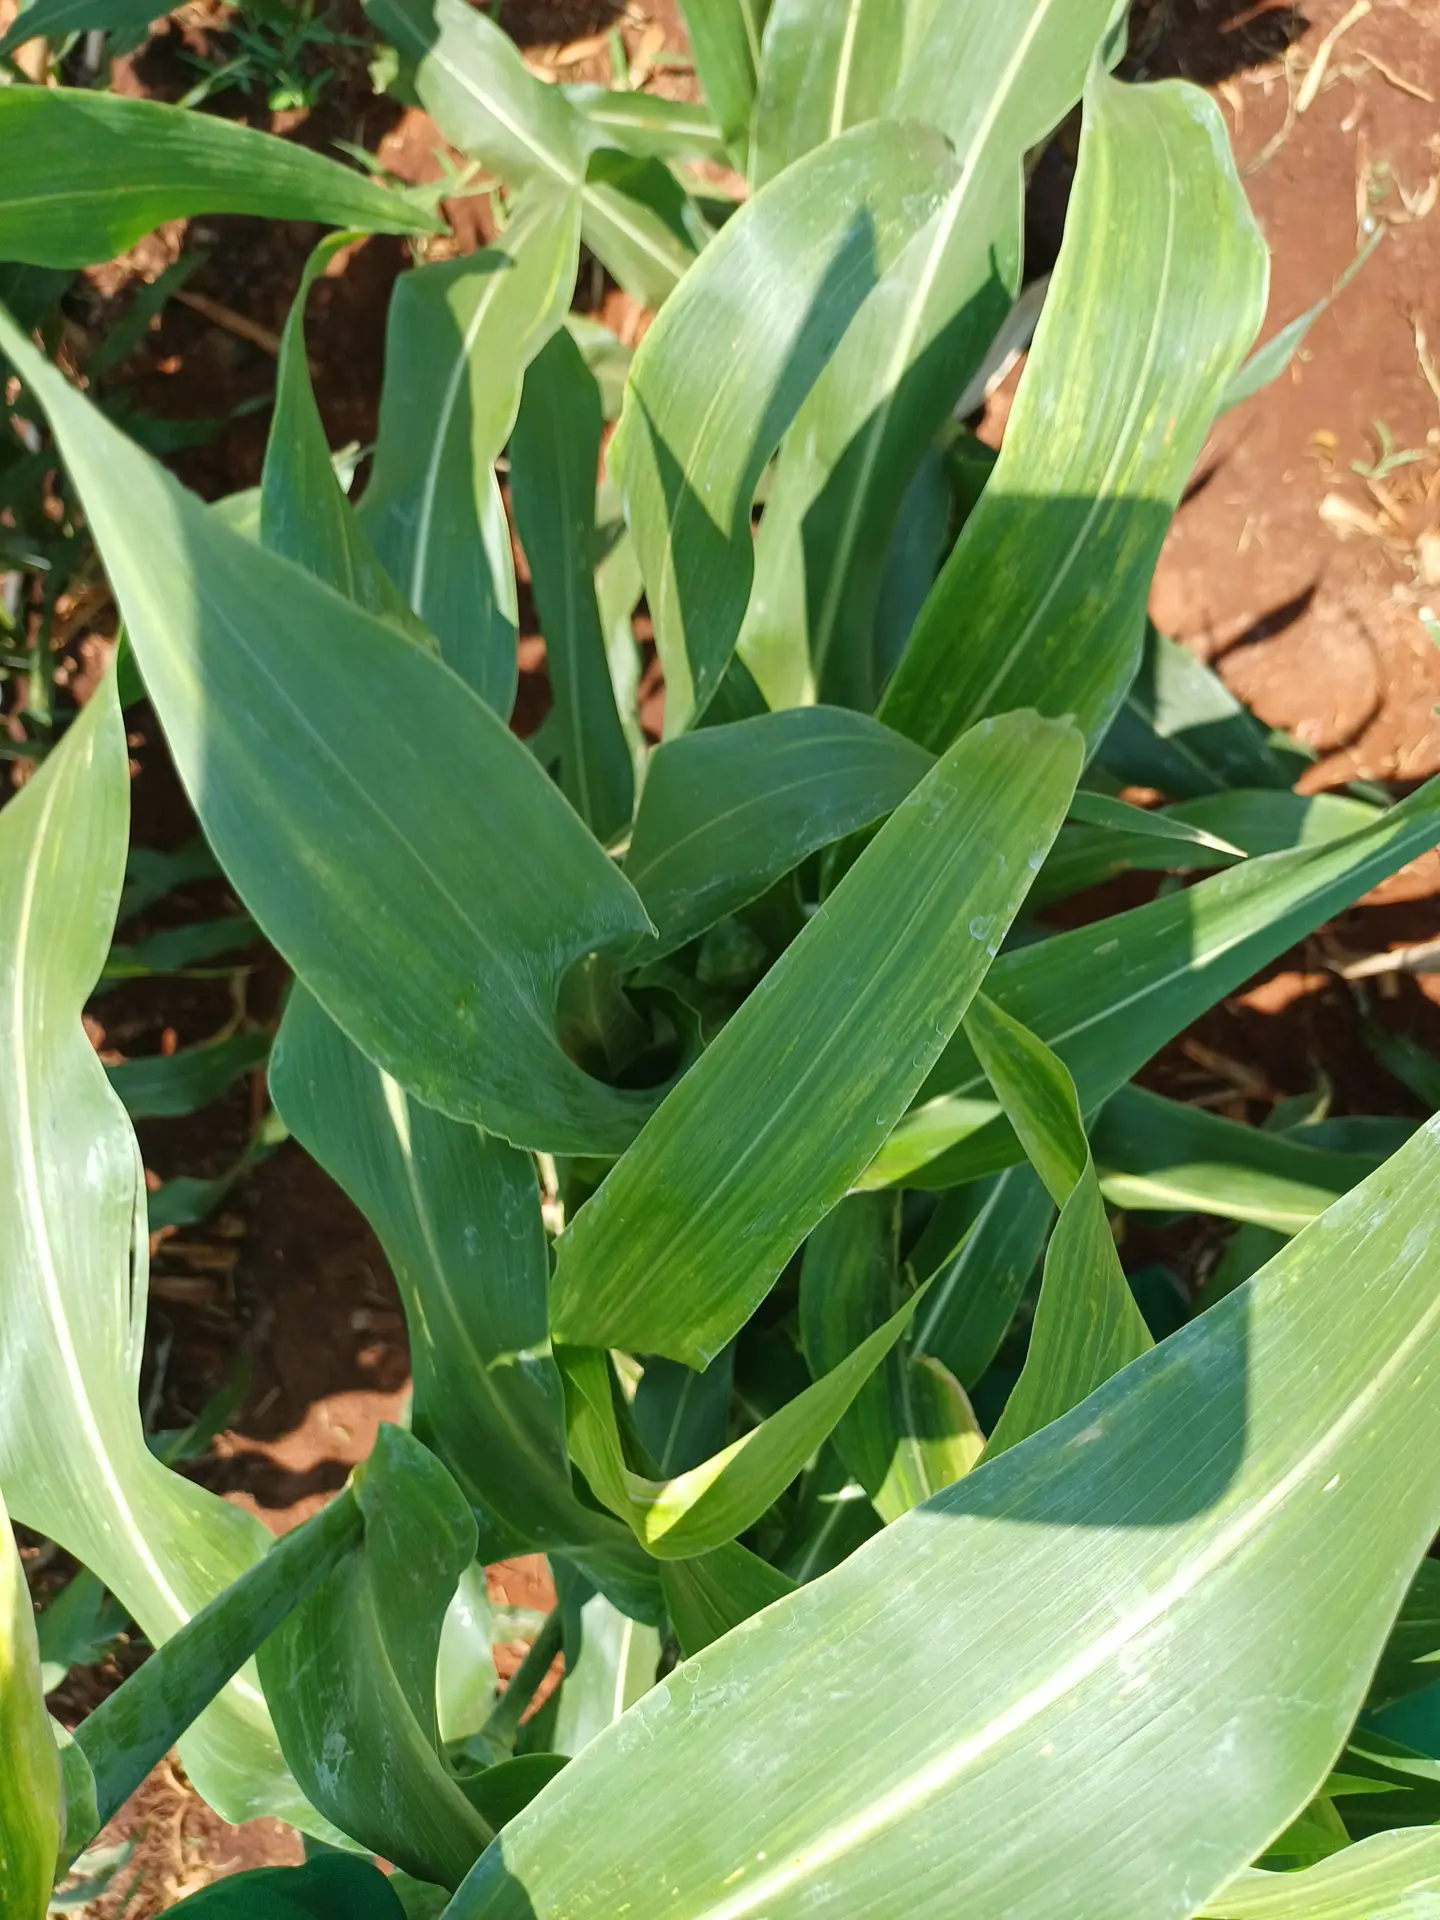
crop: sorghum
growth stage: vegetative
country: Kenya
